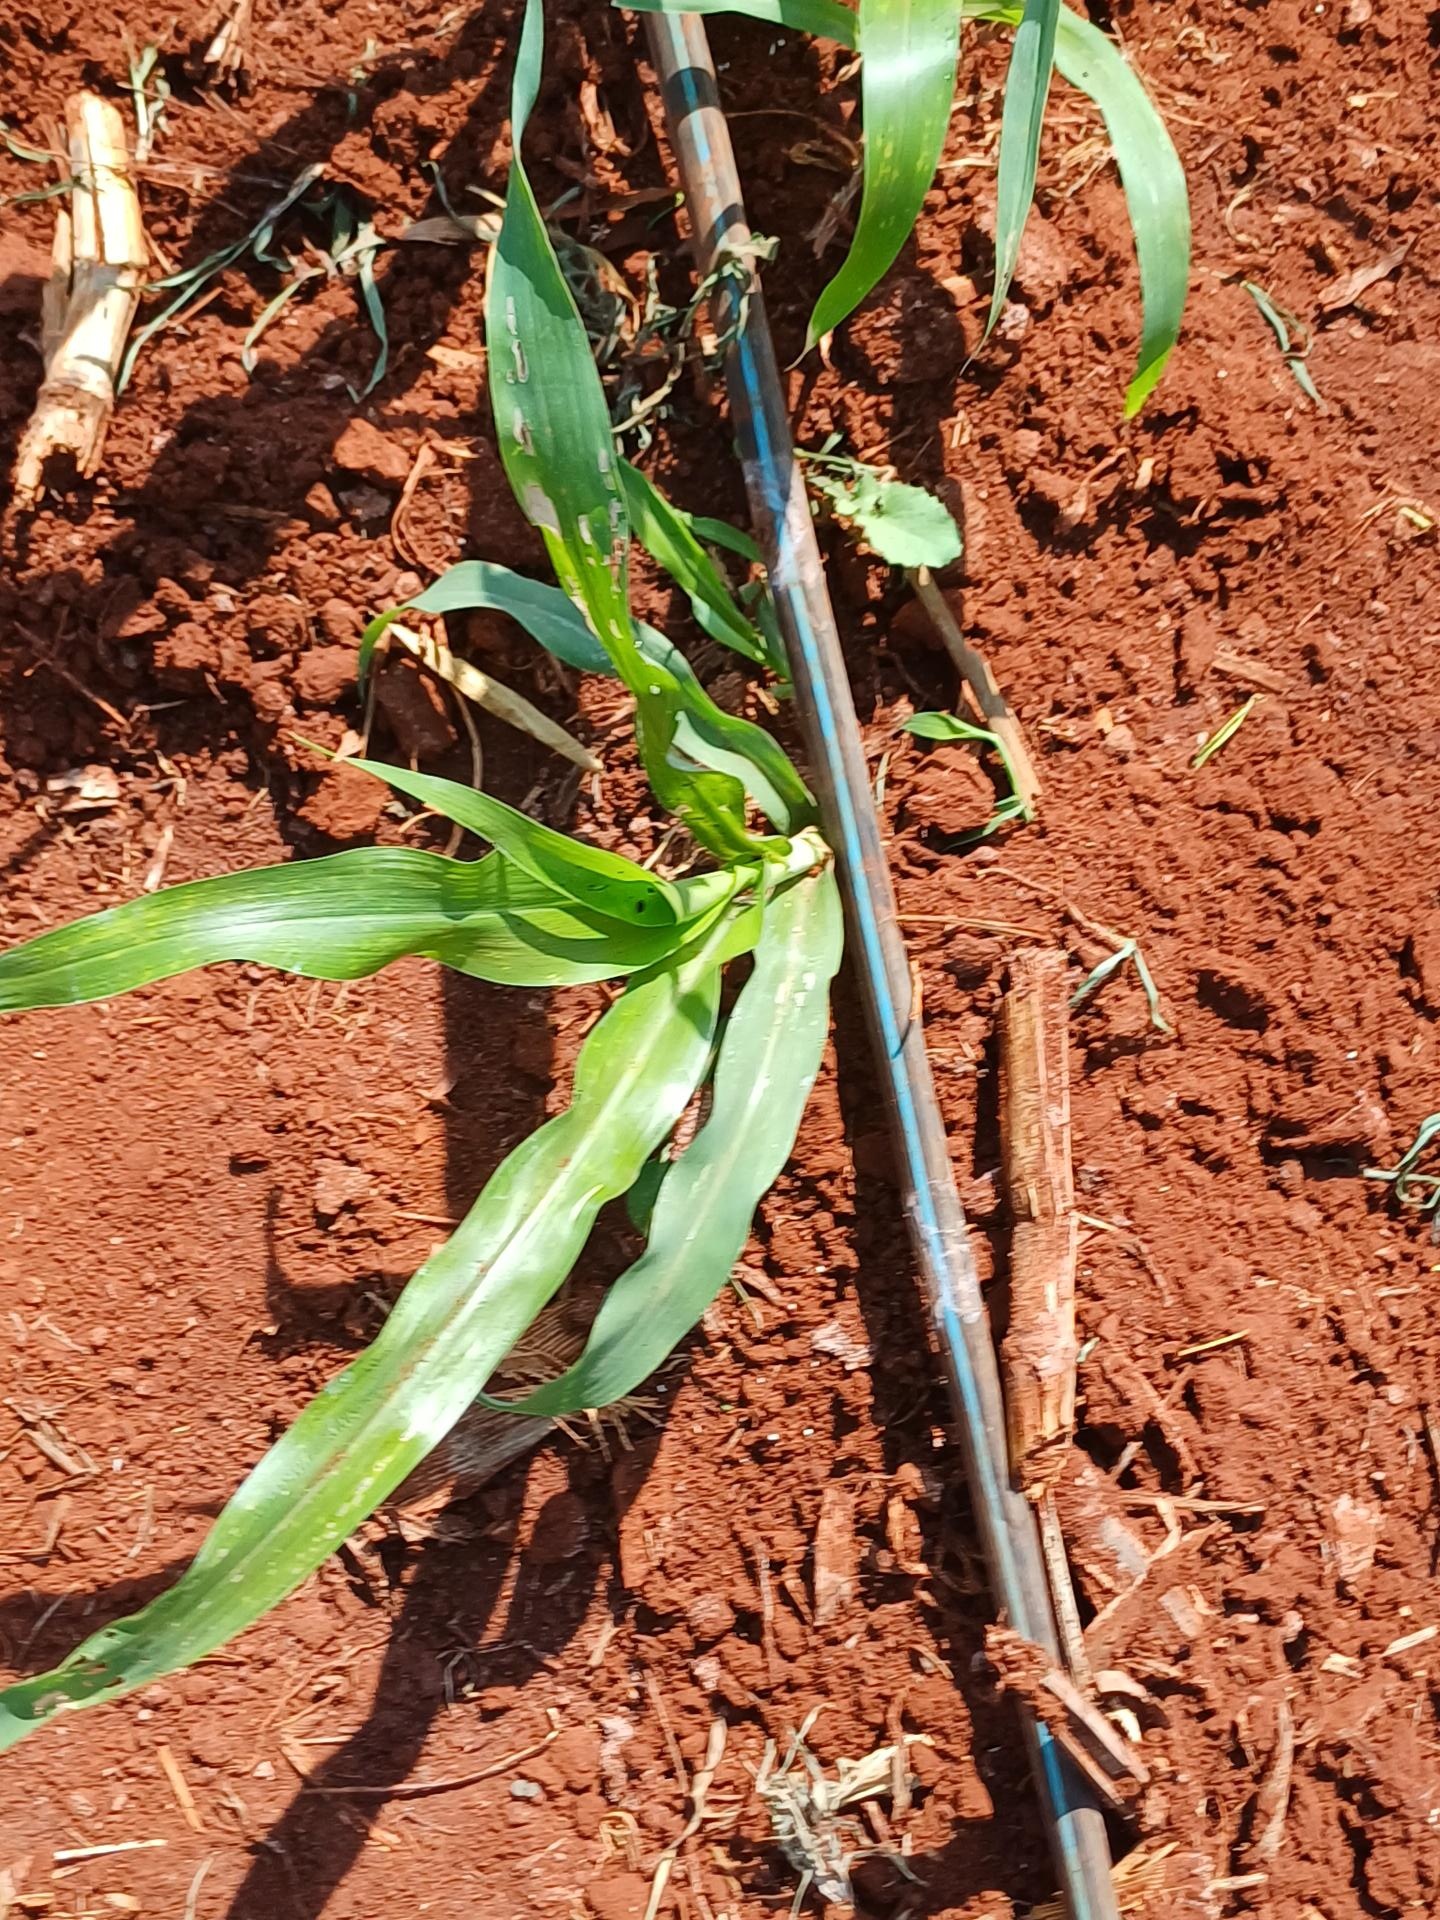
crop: sorghum
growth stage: vegetative
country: Kenya
